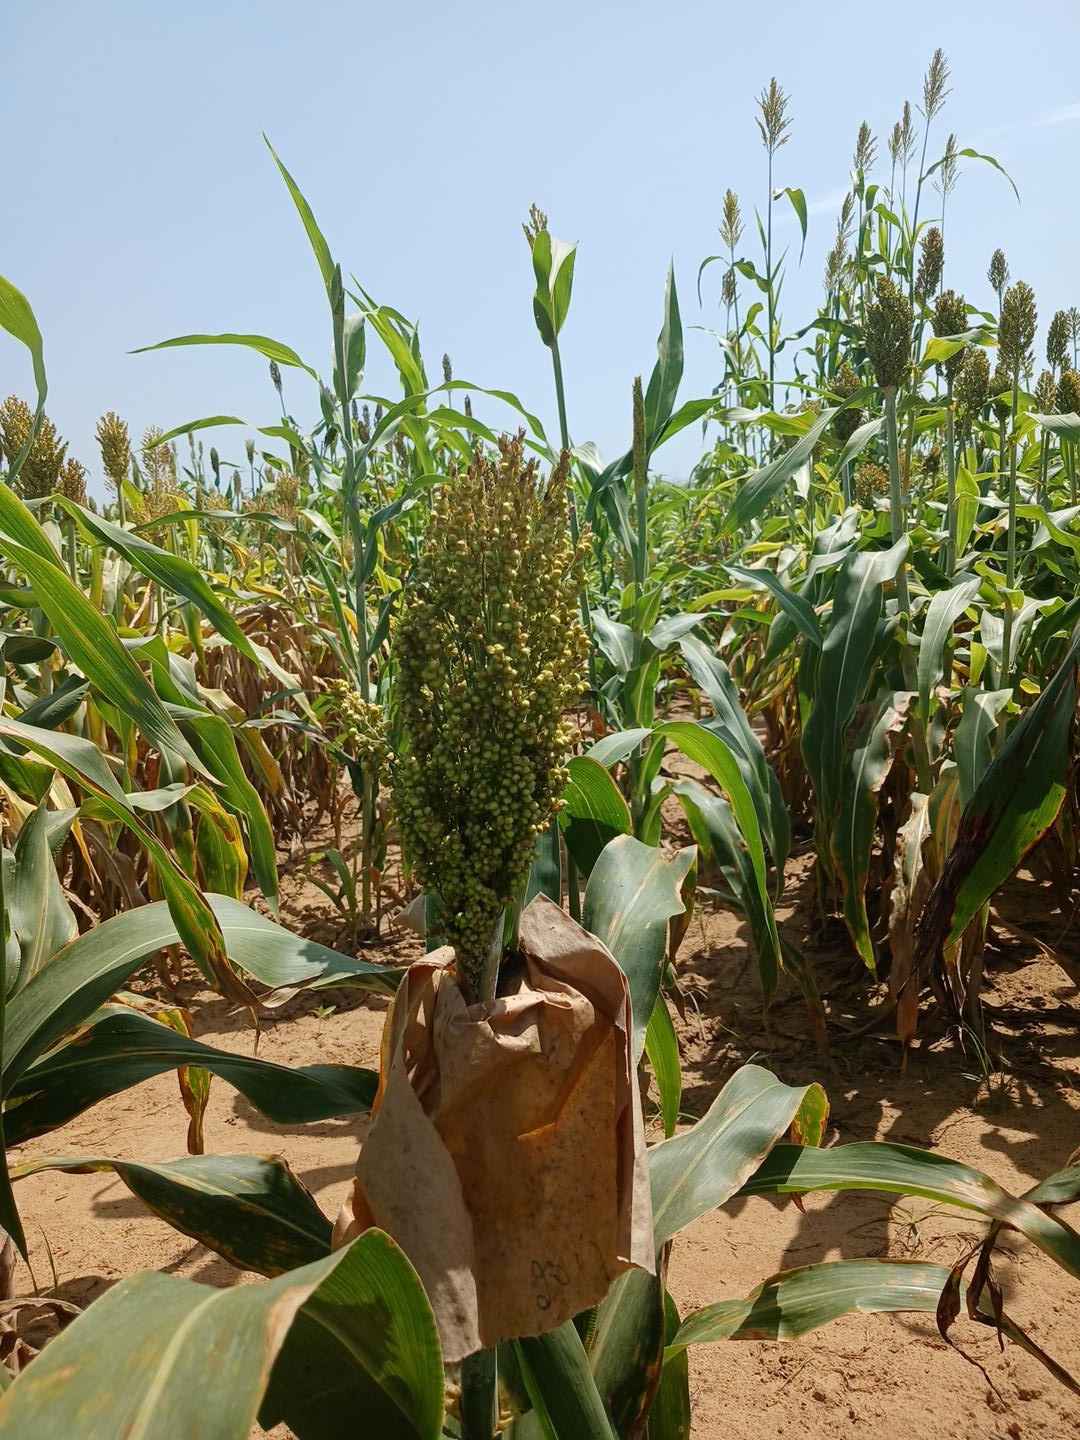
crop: sorghum
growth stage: filling grain
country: Senegal
